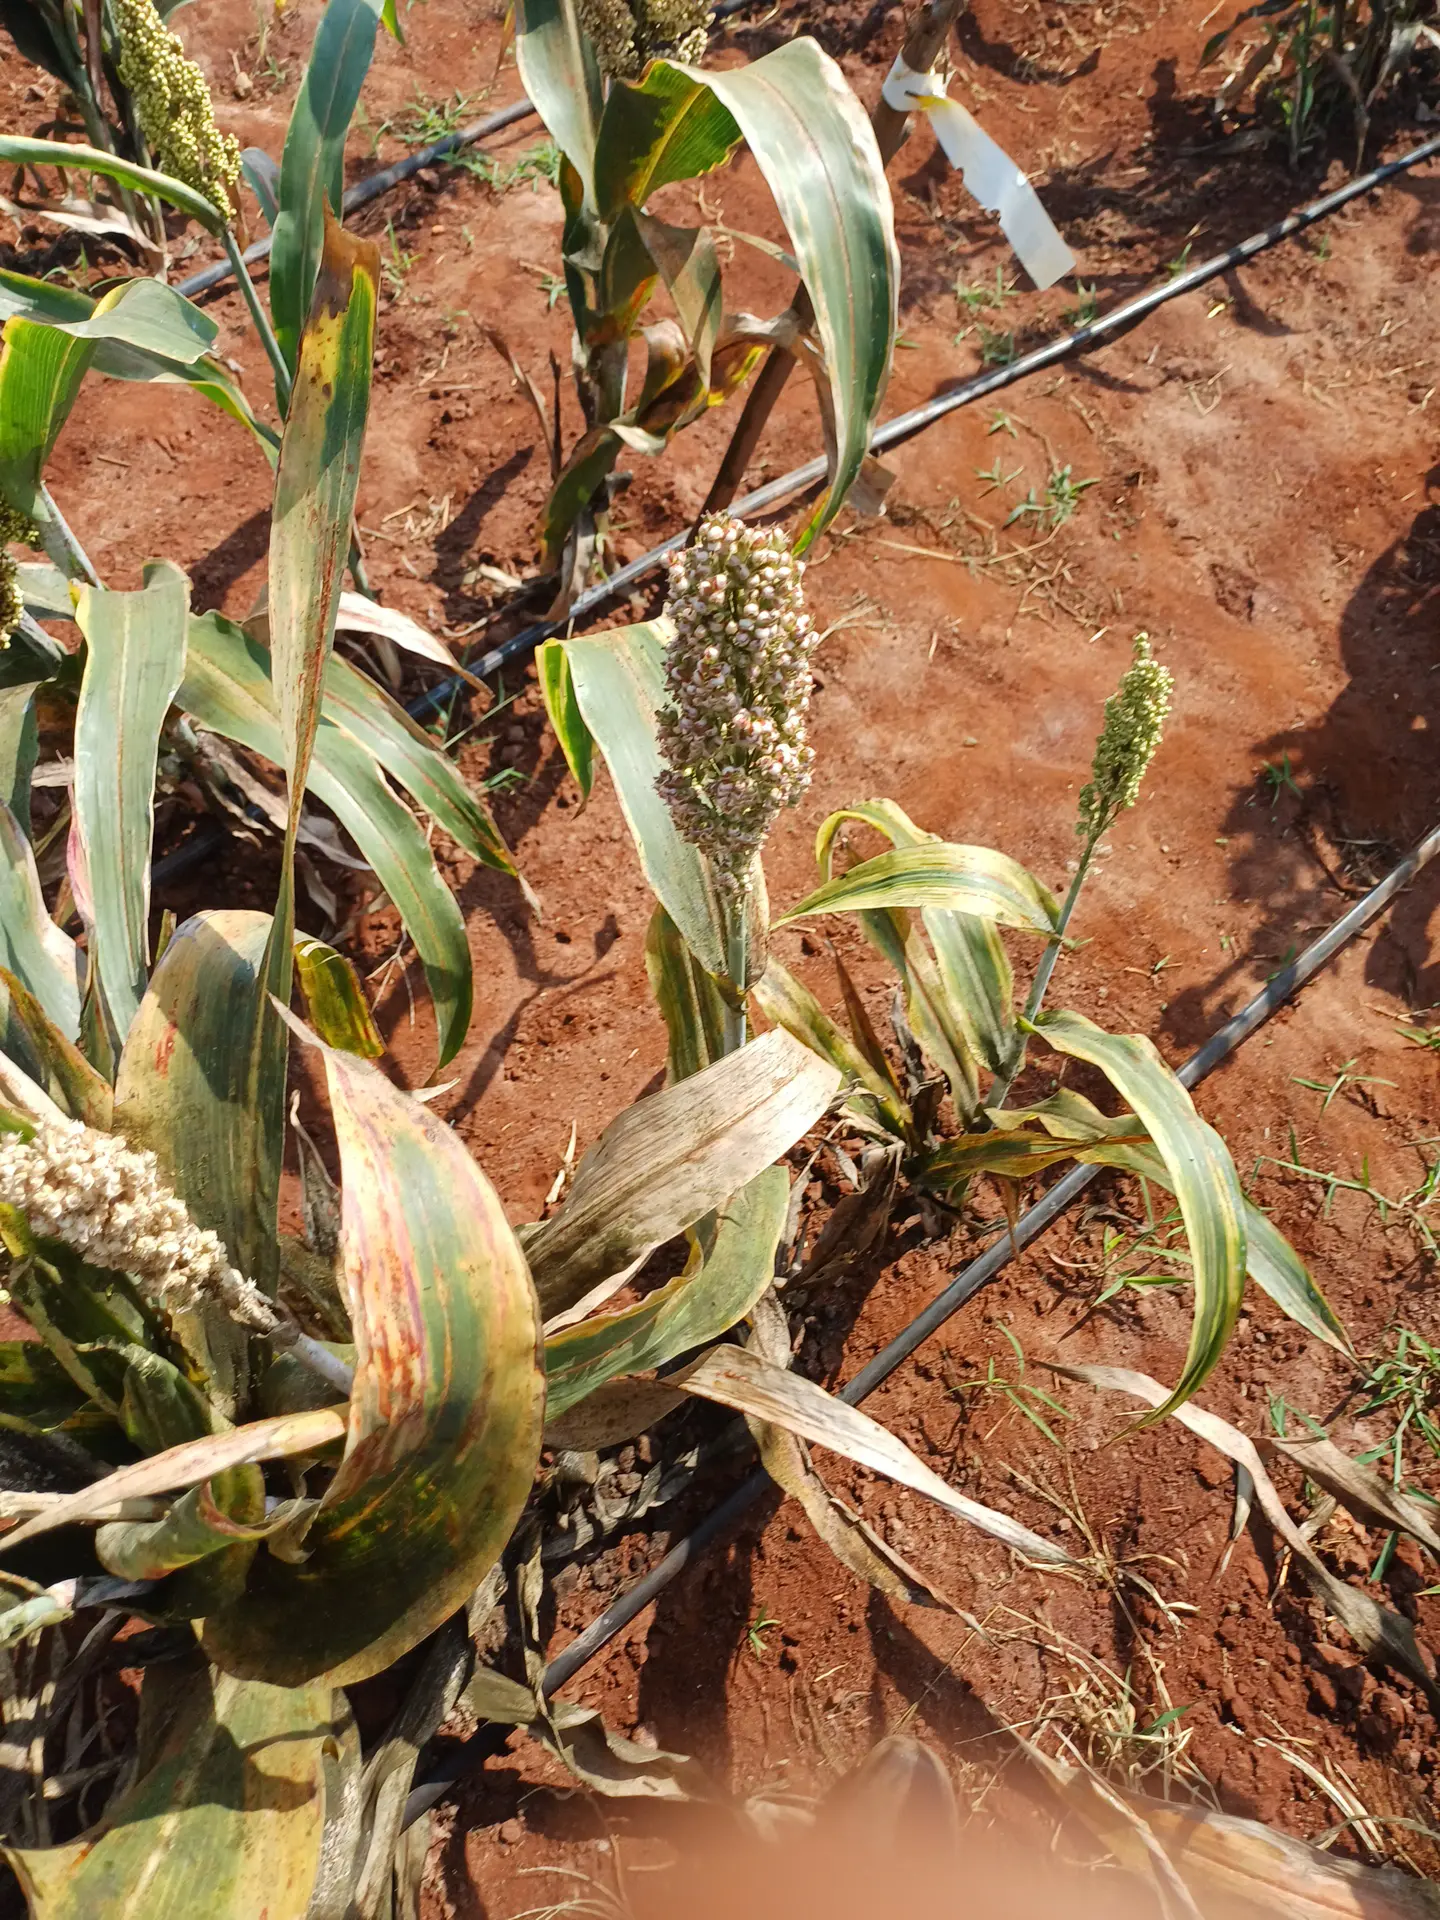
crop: sorghum
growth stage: maturity
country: Kenya
